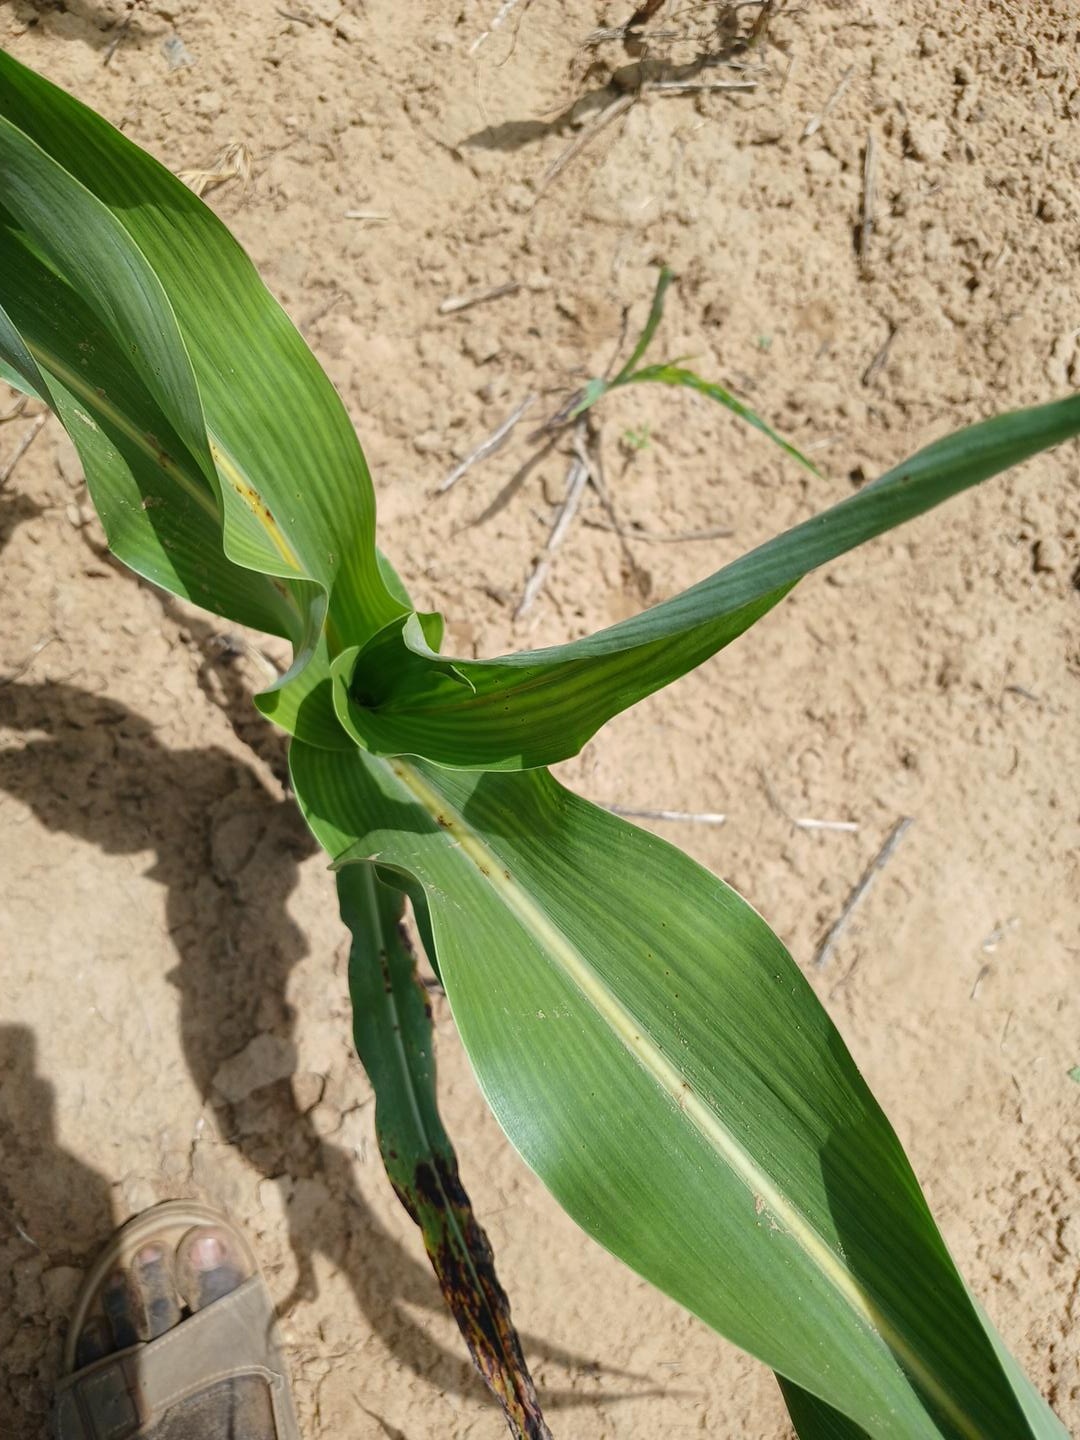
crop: sorghum
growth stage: vegetative
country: Senegal
